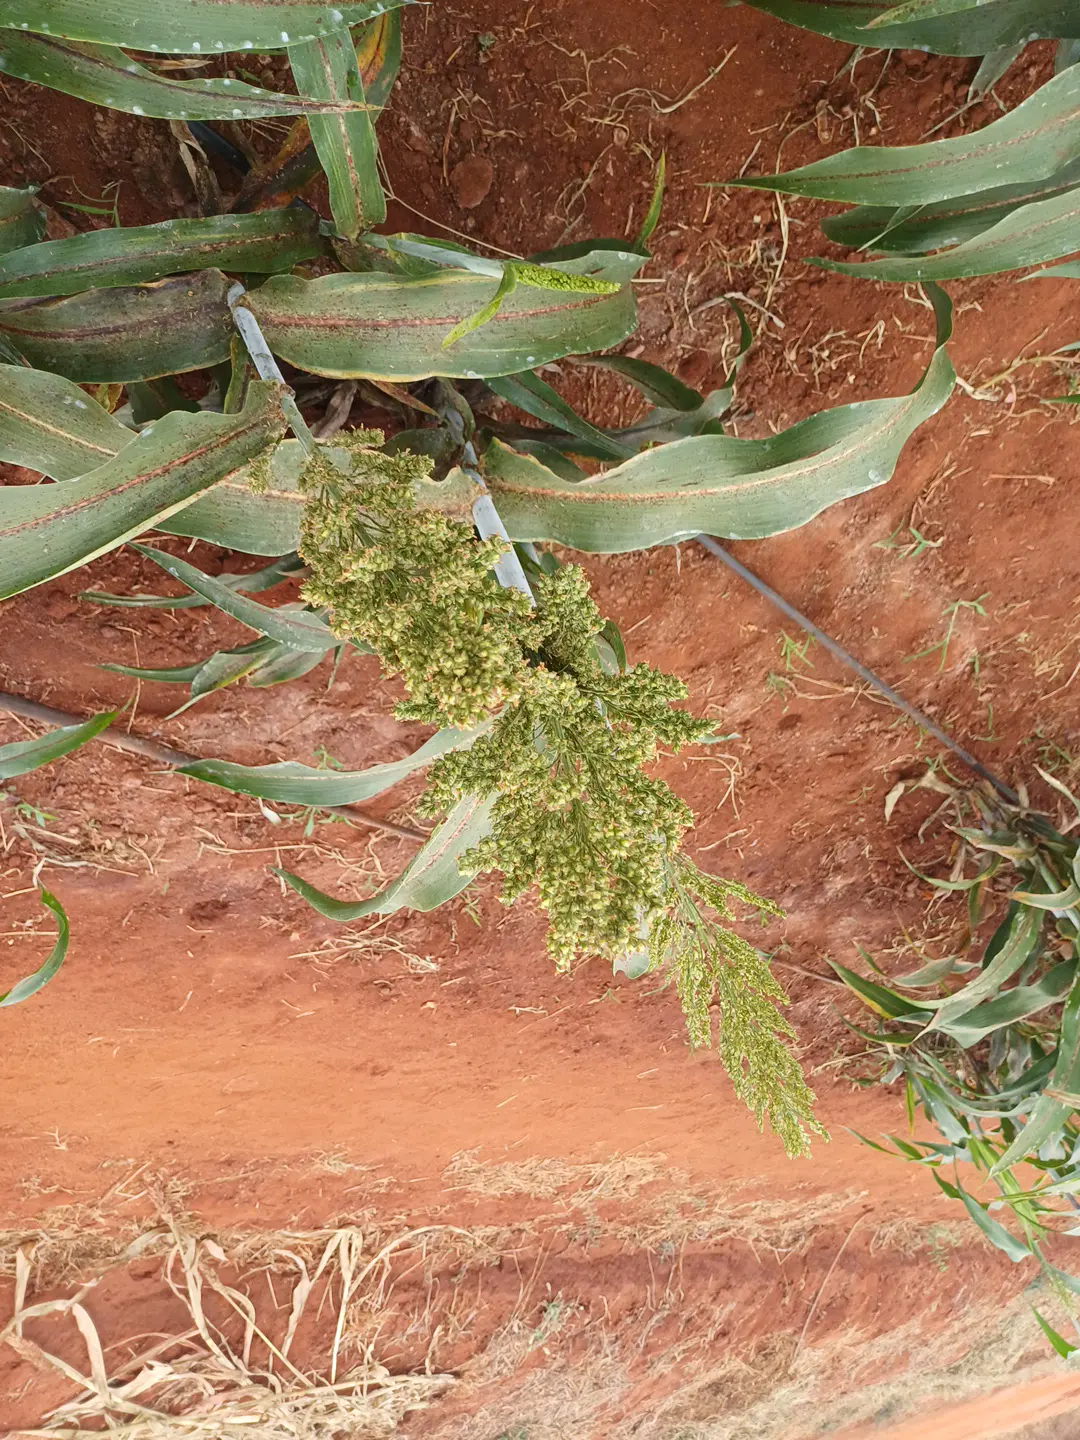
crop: sorghum
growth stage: filling grain
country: Kenya
